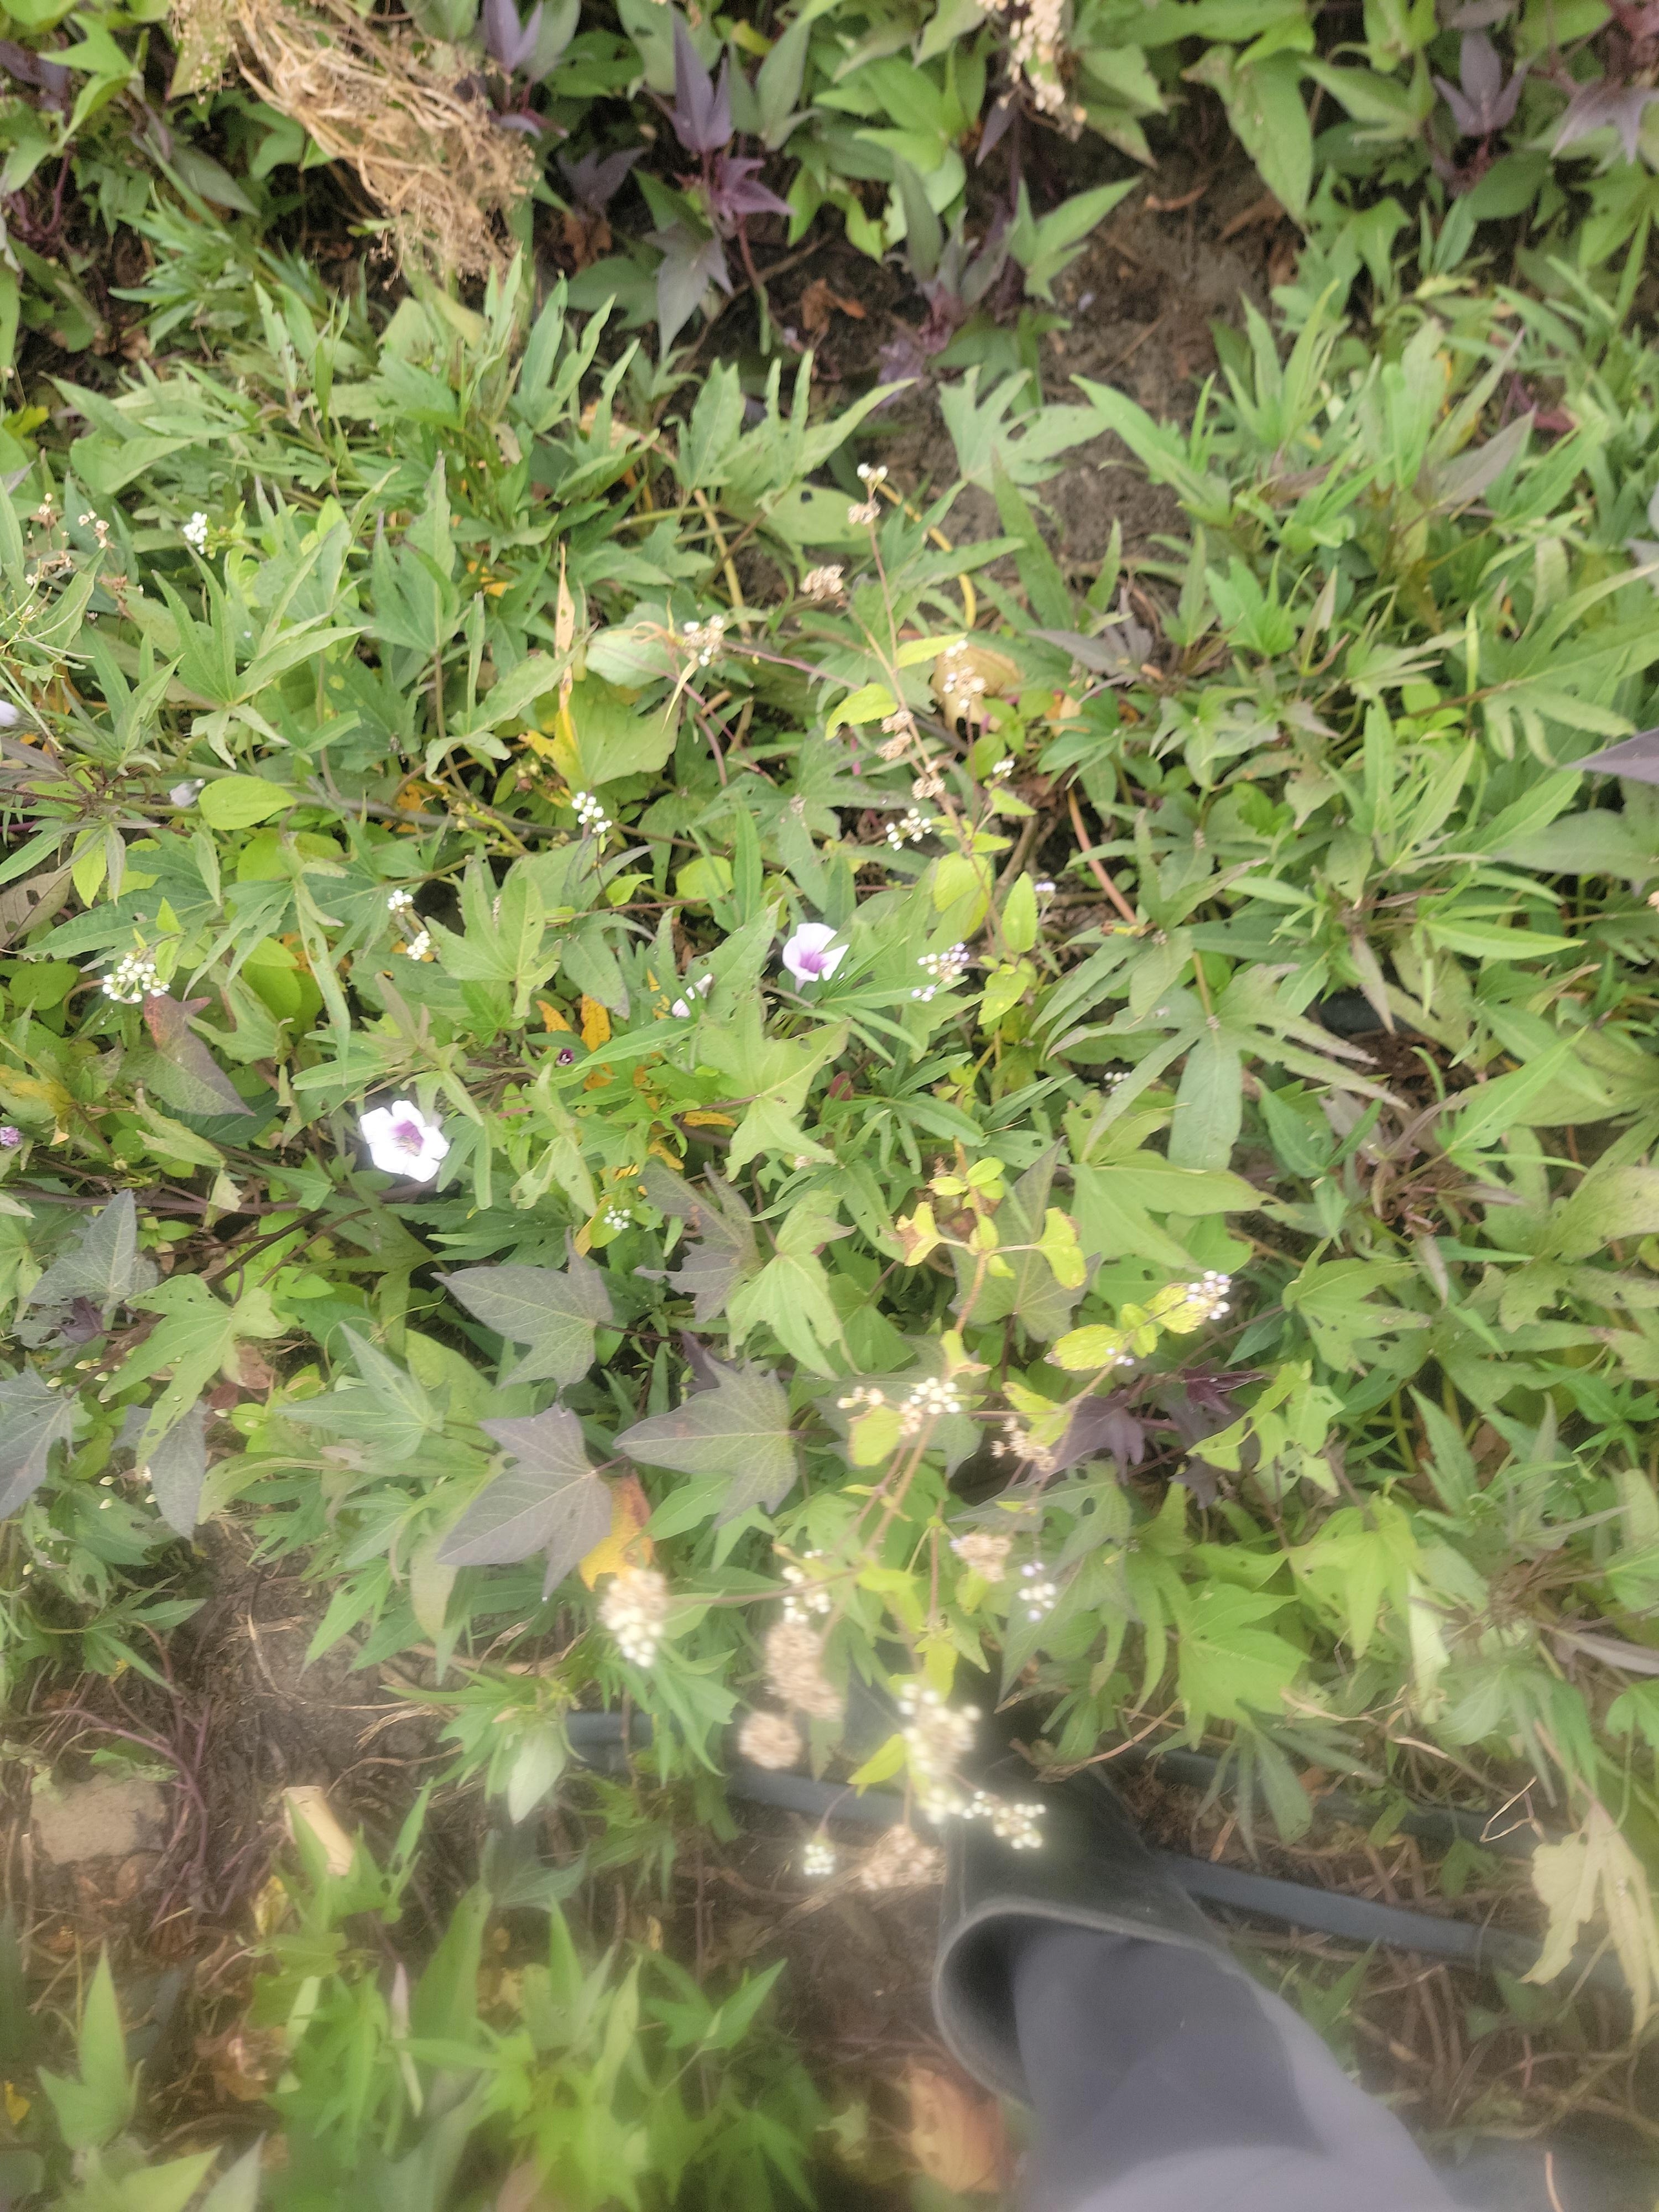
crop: sweet potato
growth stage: flowering
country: Tanzania
